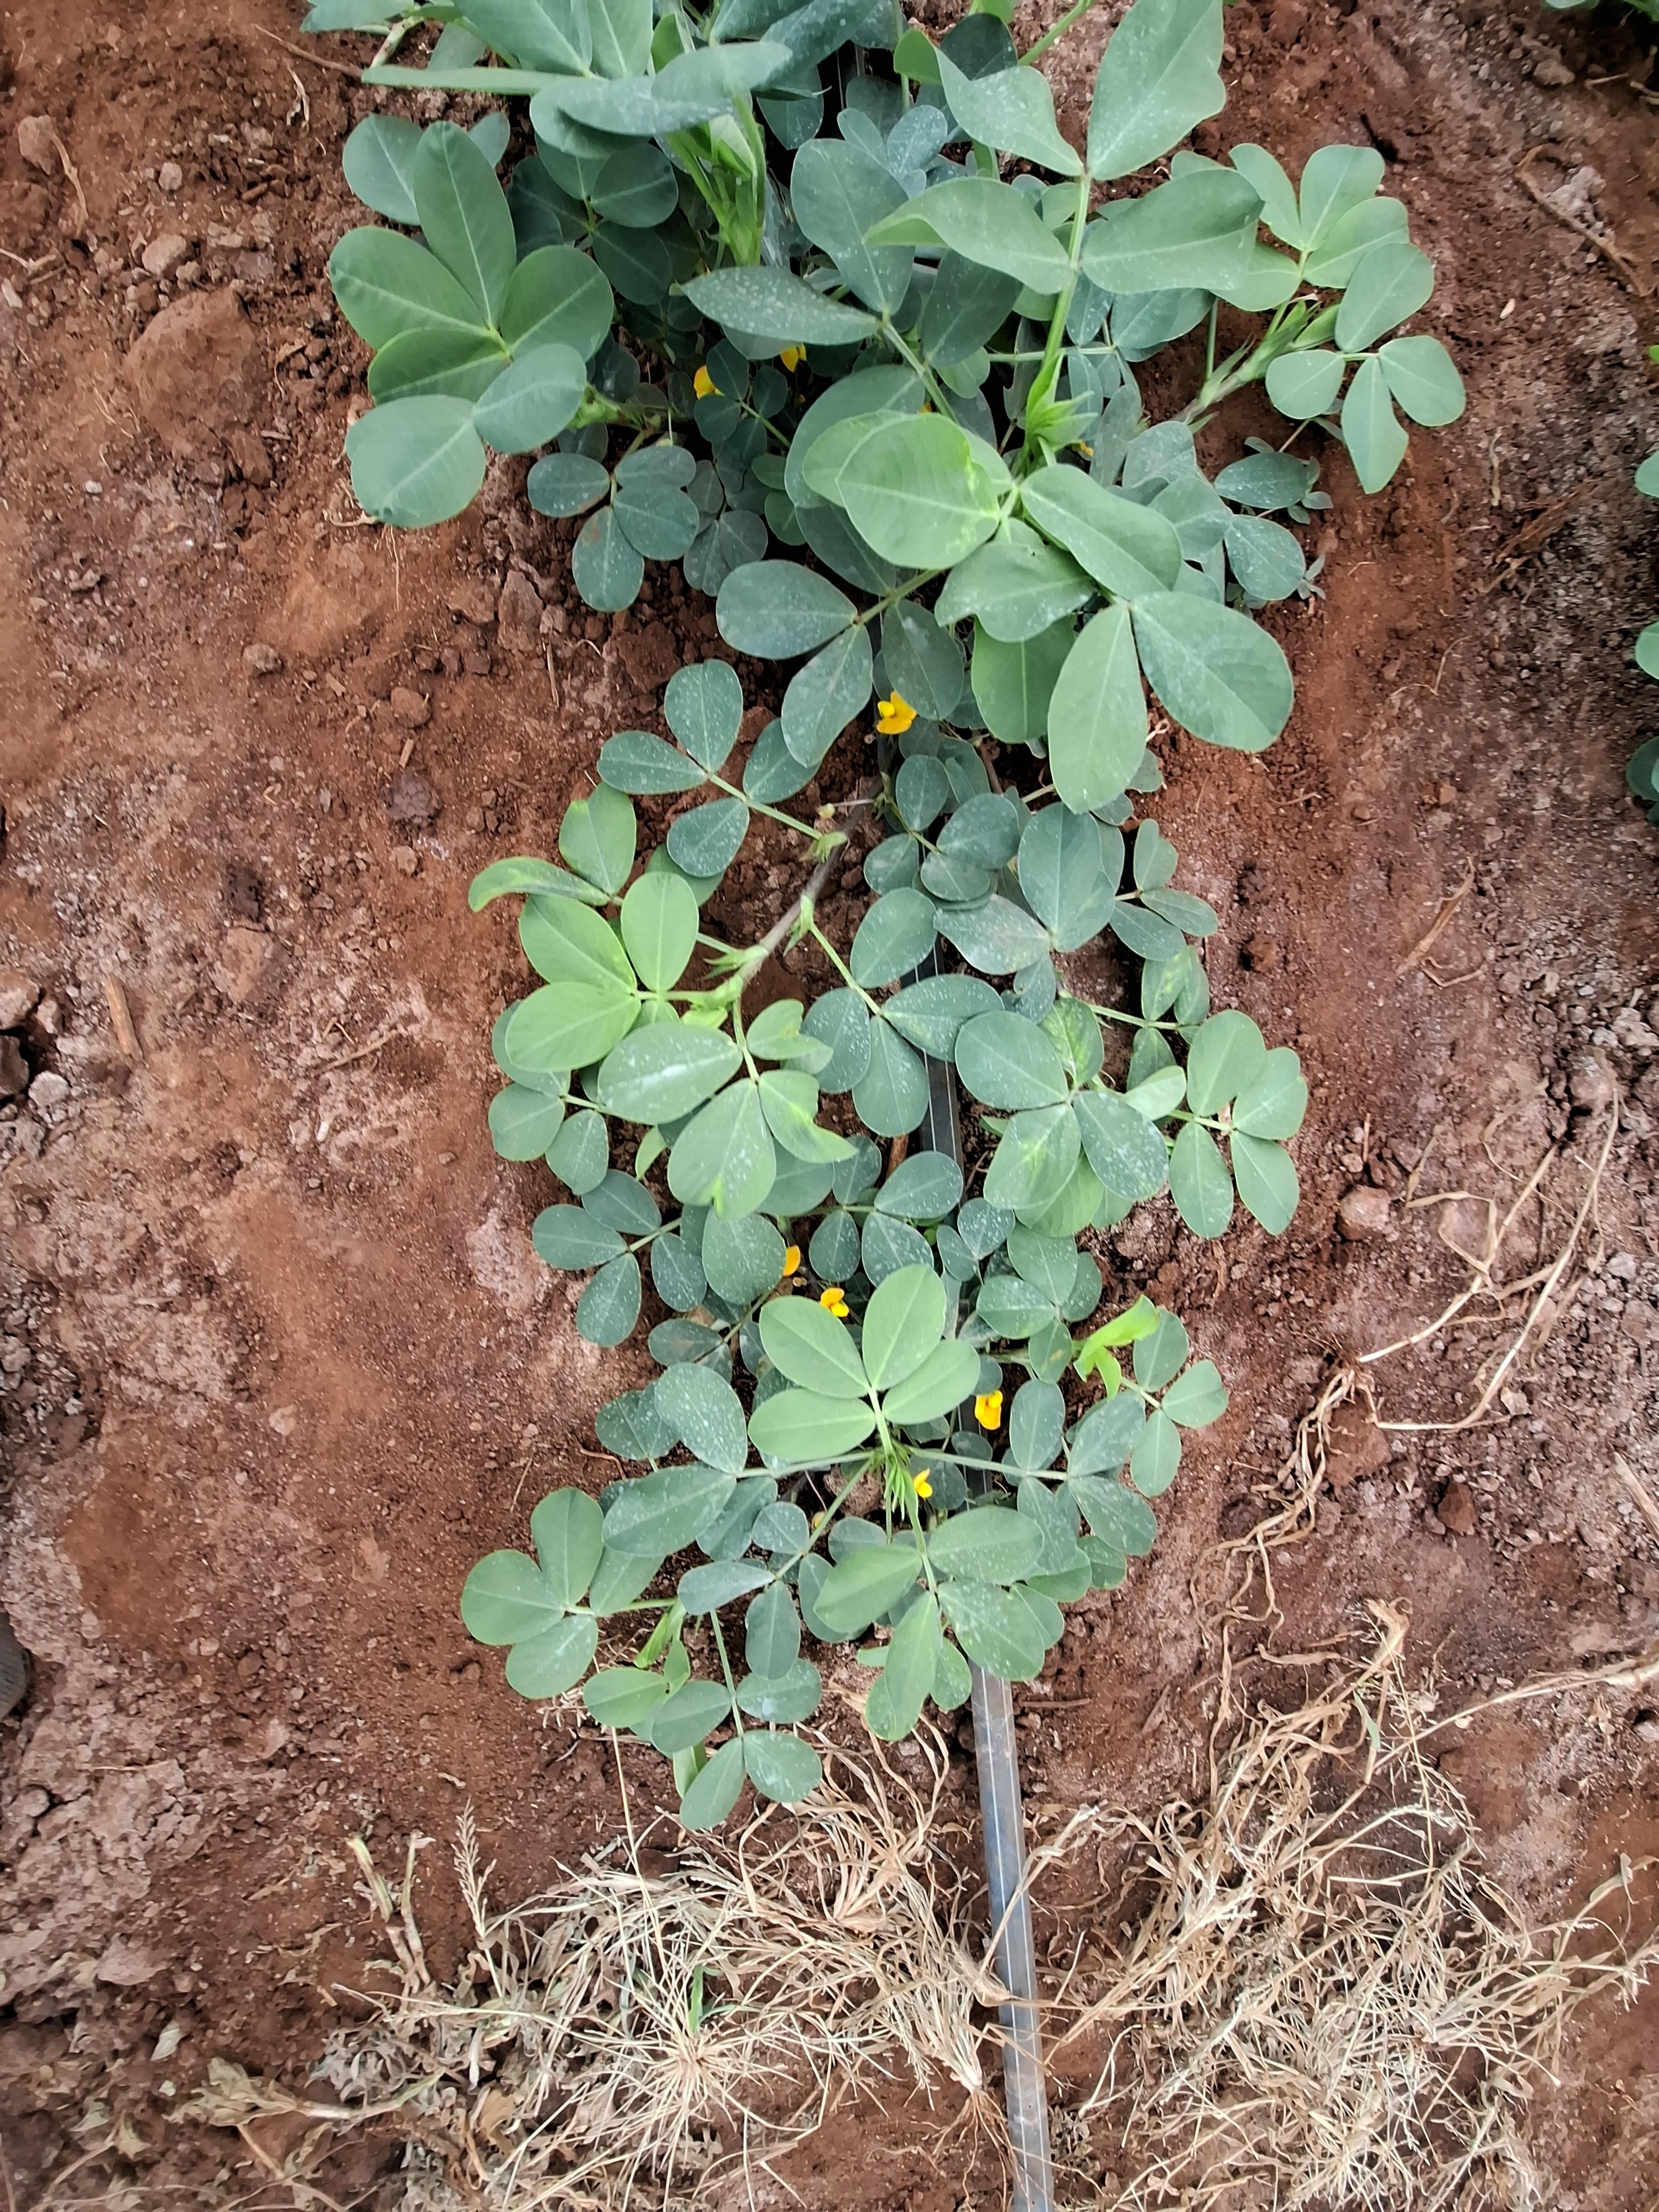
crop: groundnut
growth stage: flowering
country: Kenya
